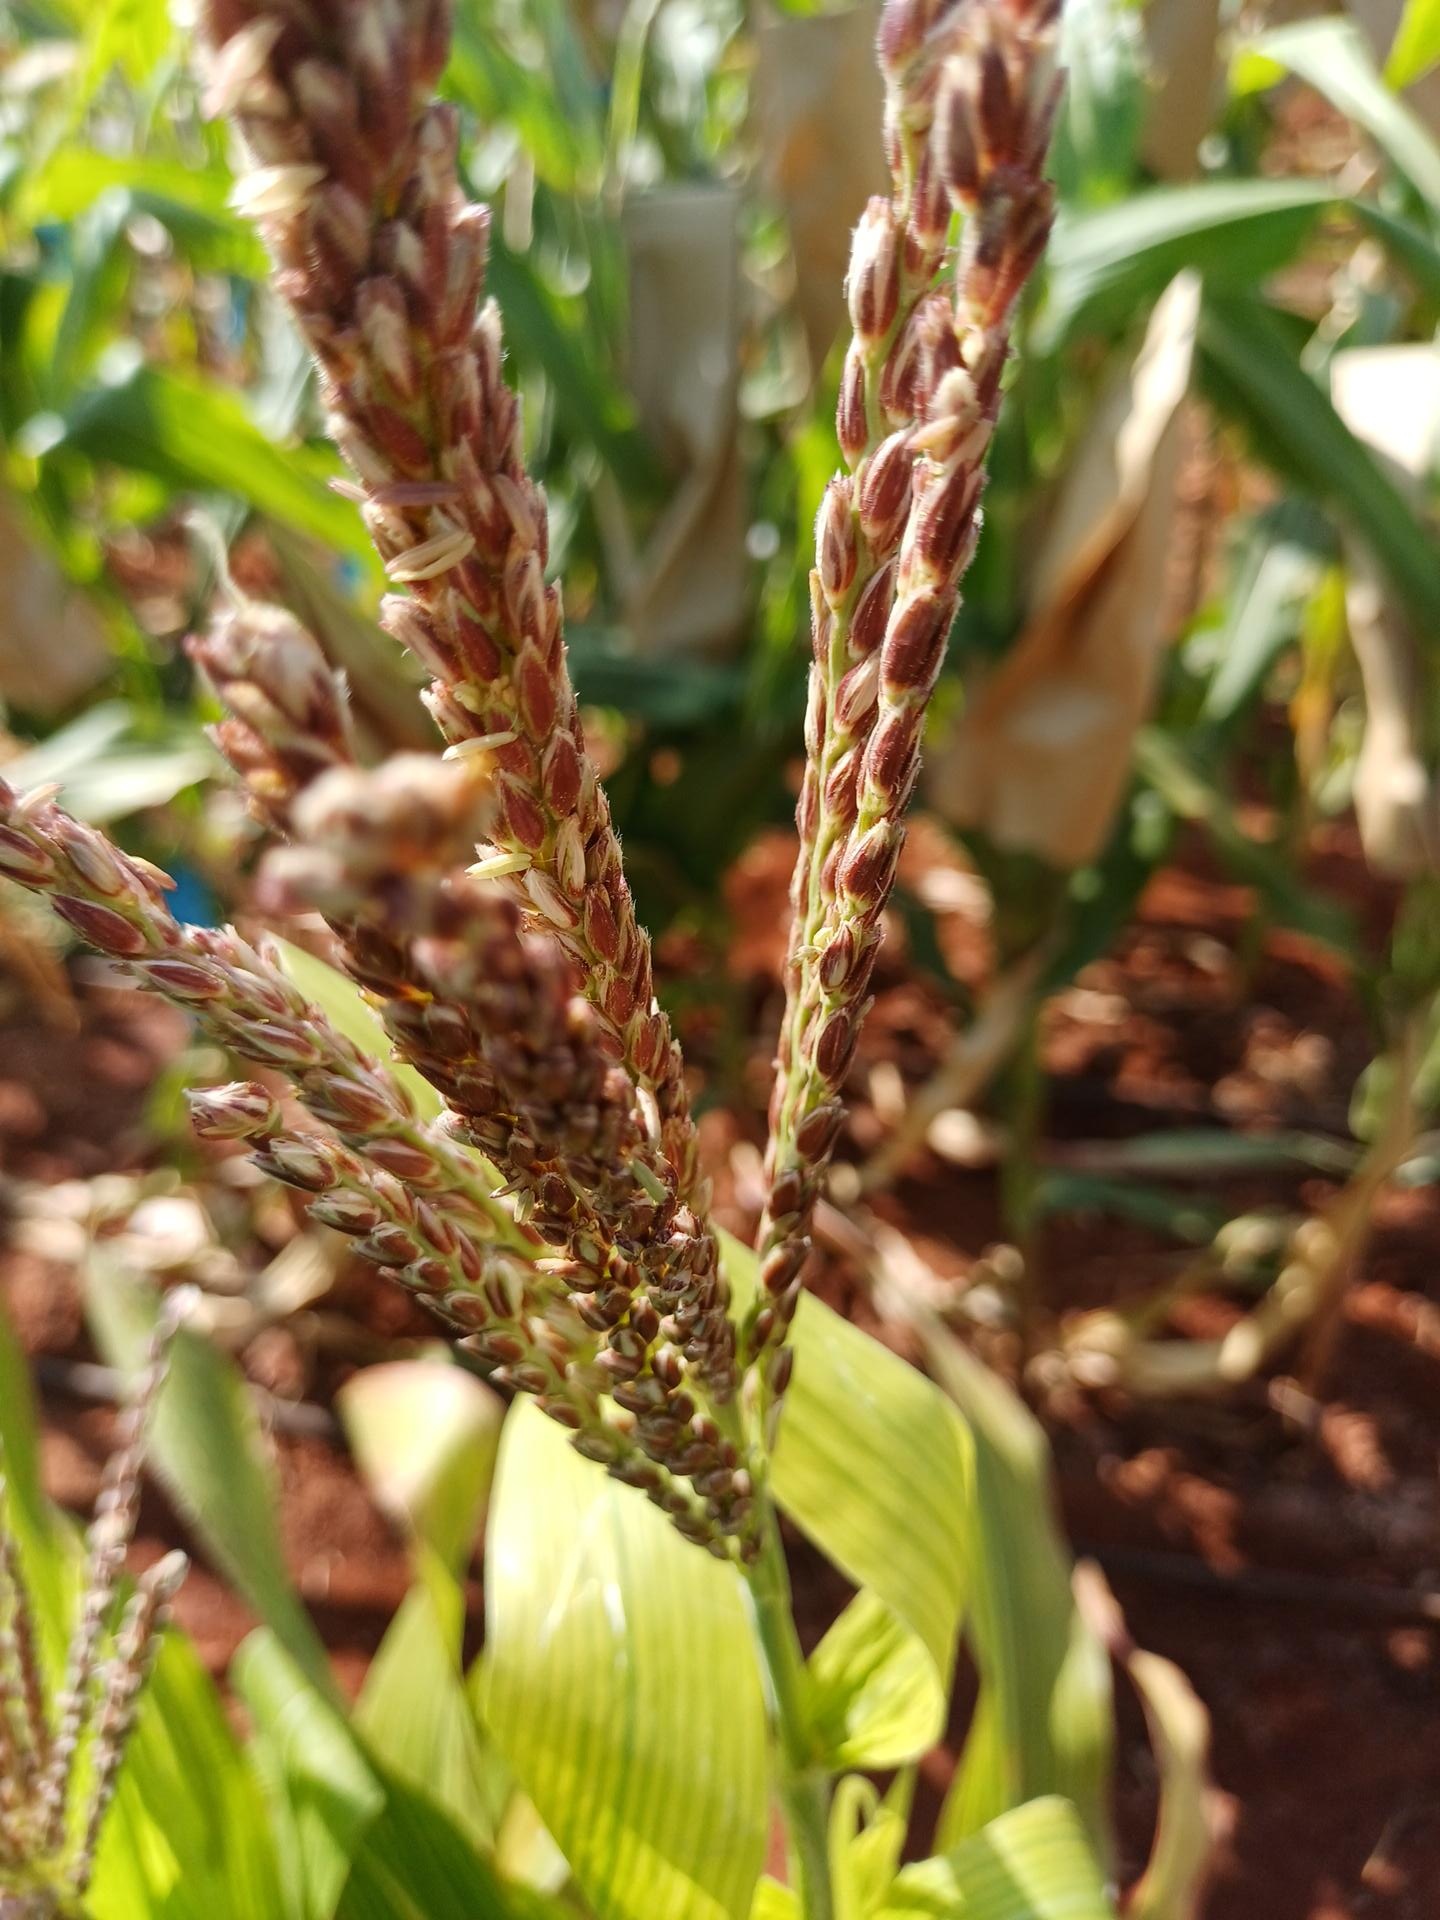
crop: maize
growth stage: flowering
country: Kenya
